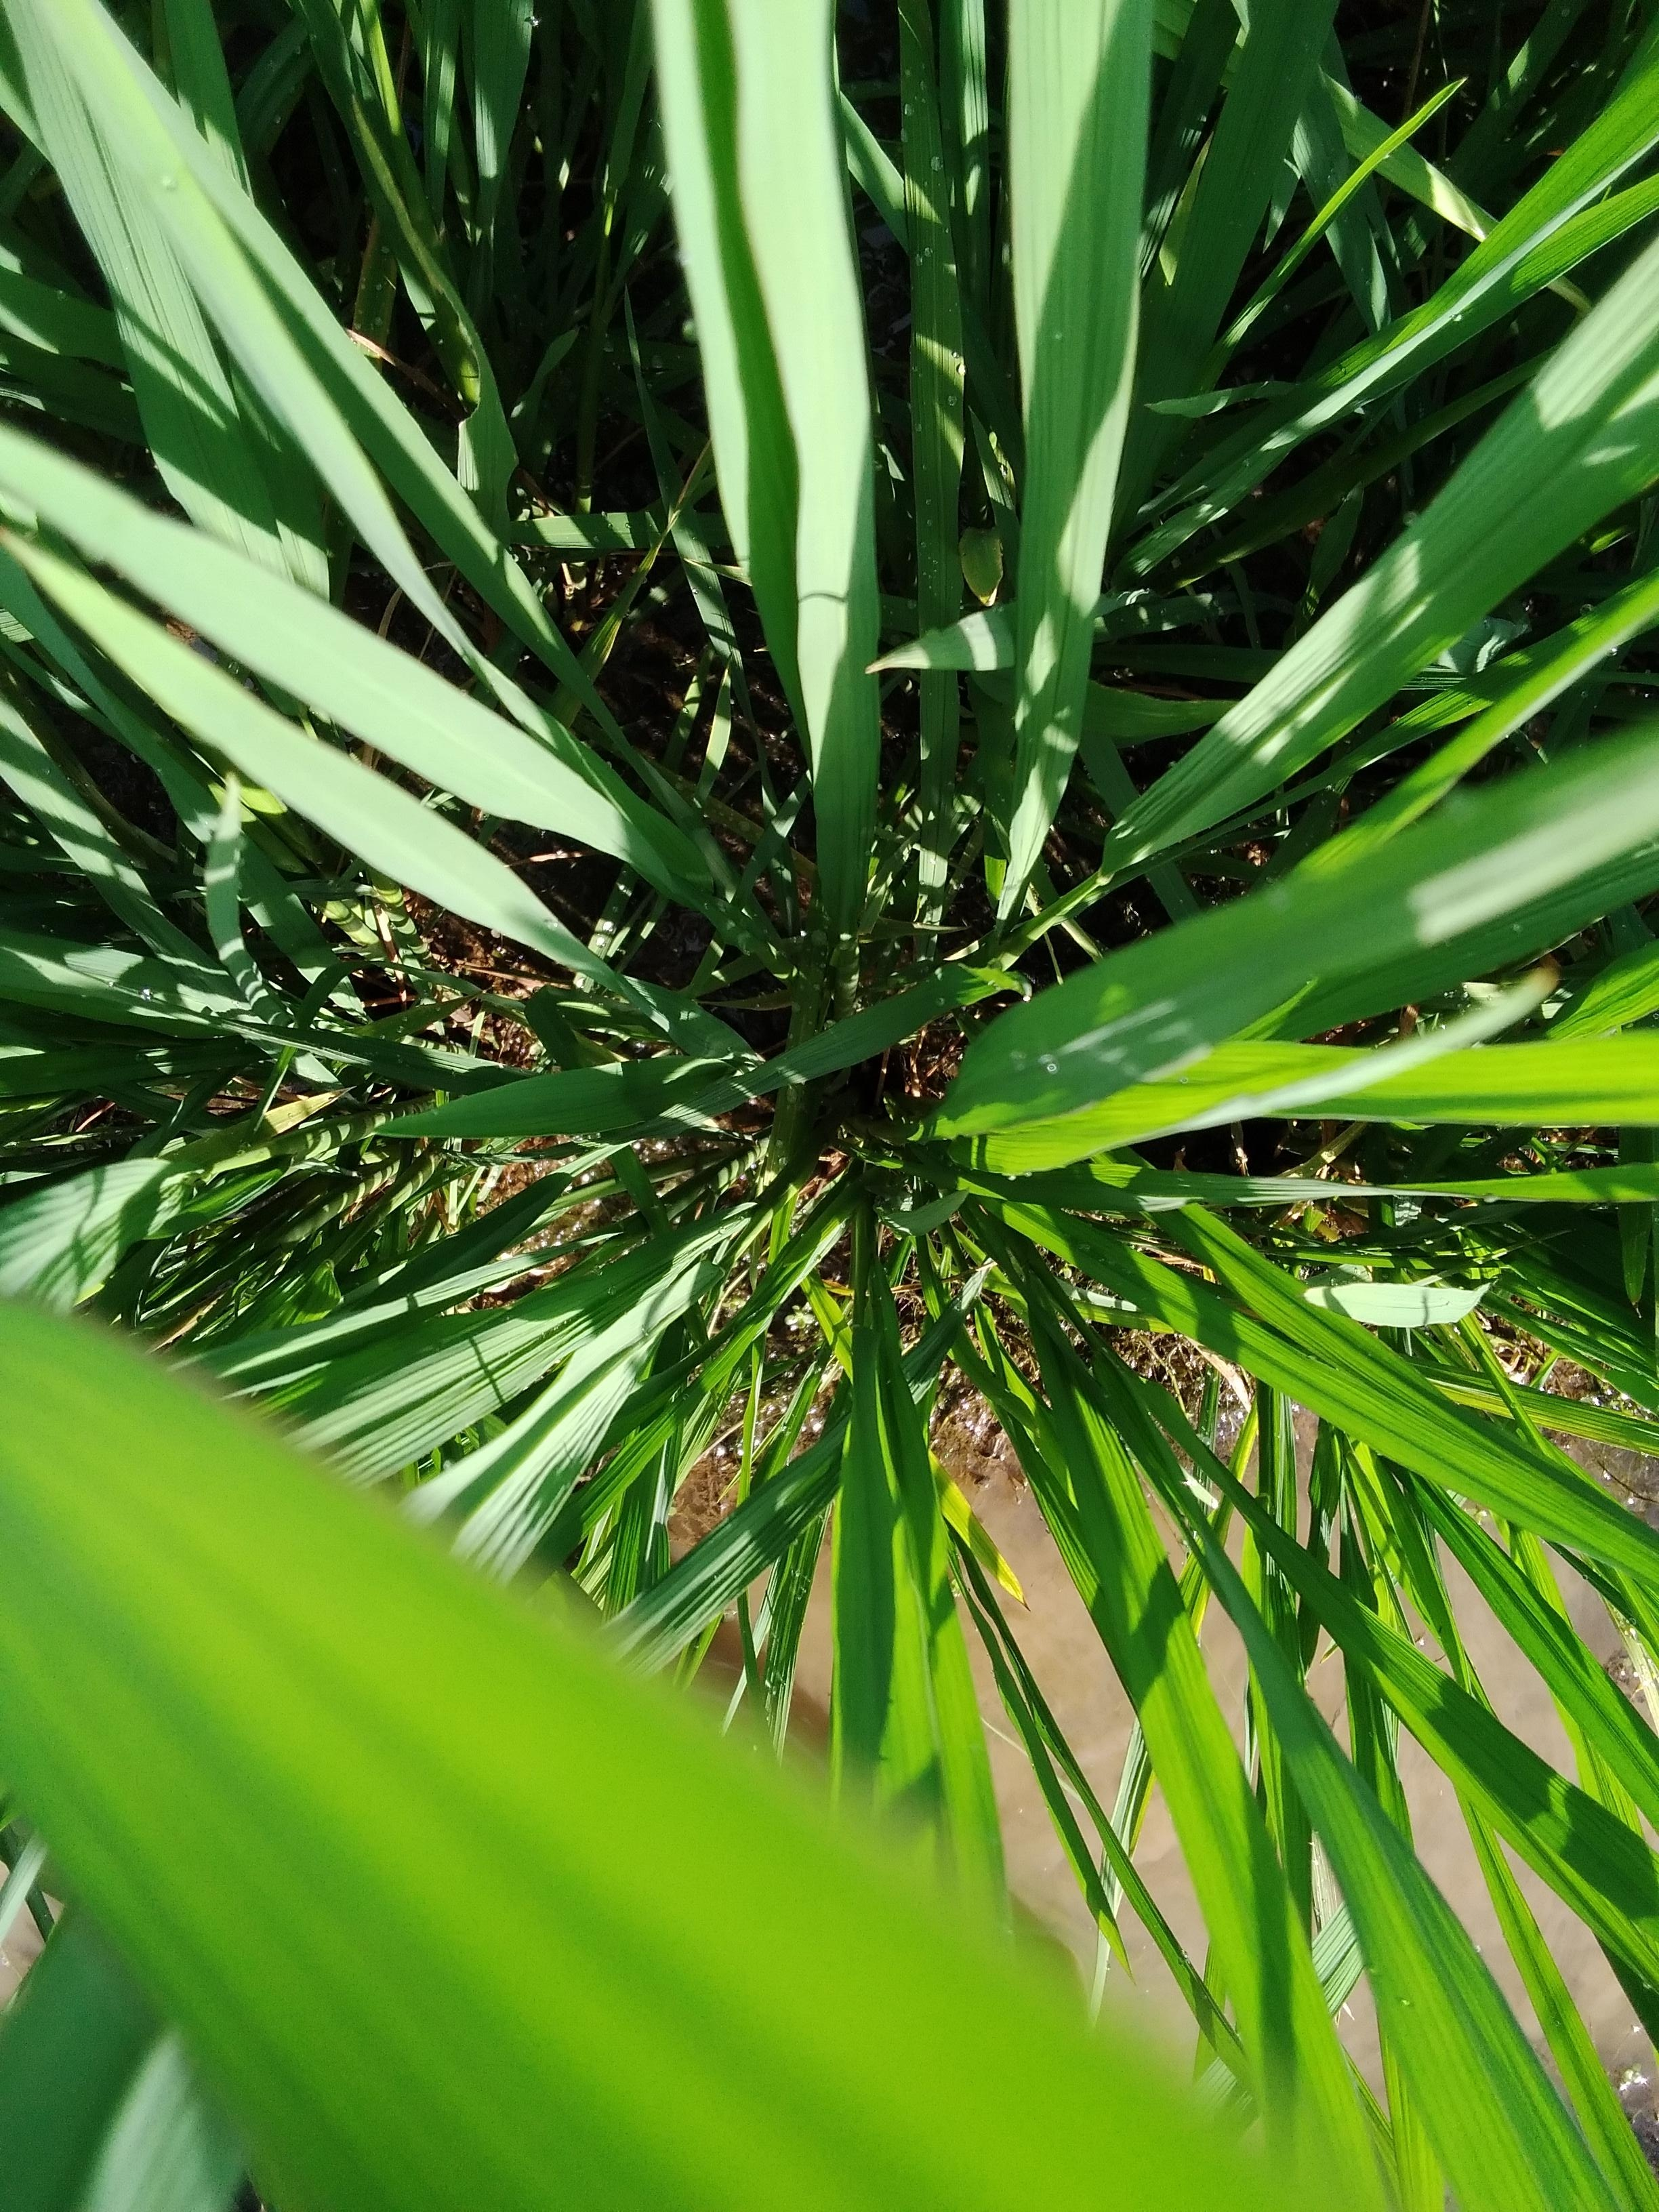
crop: rice
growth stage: booting
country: Nigeria
